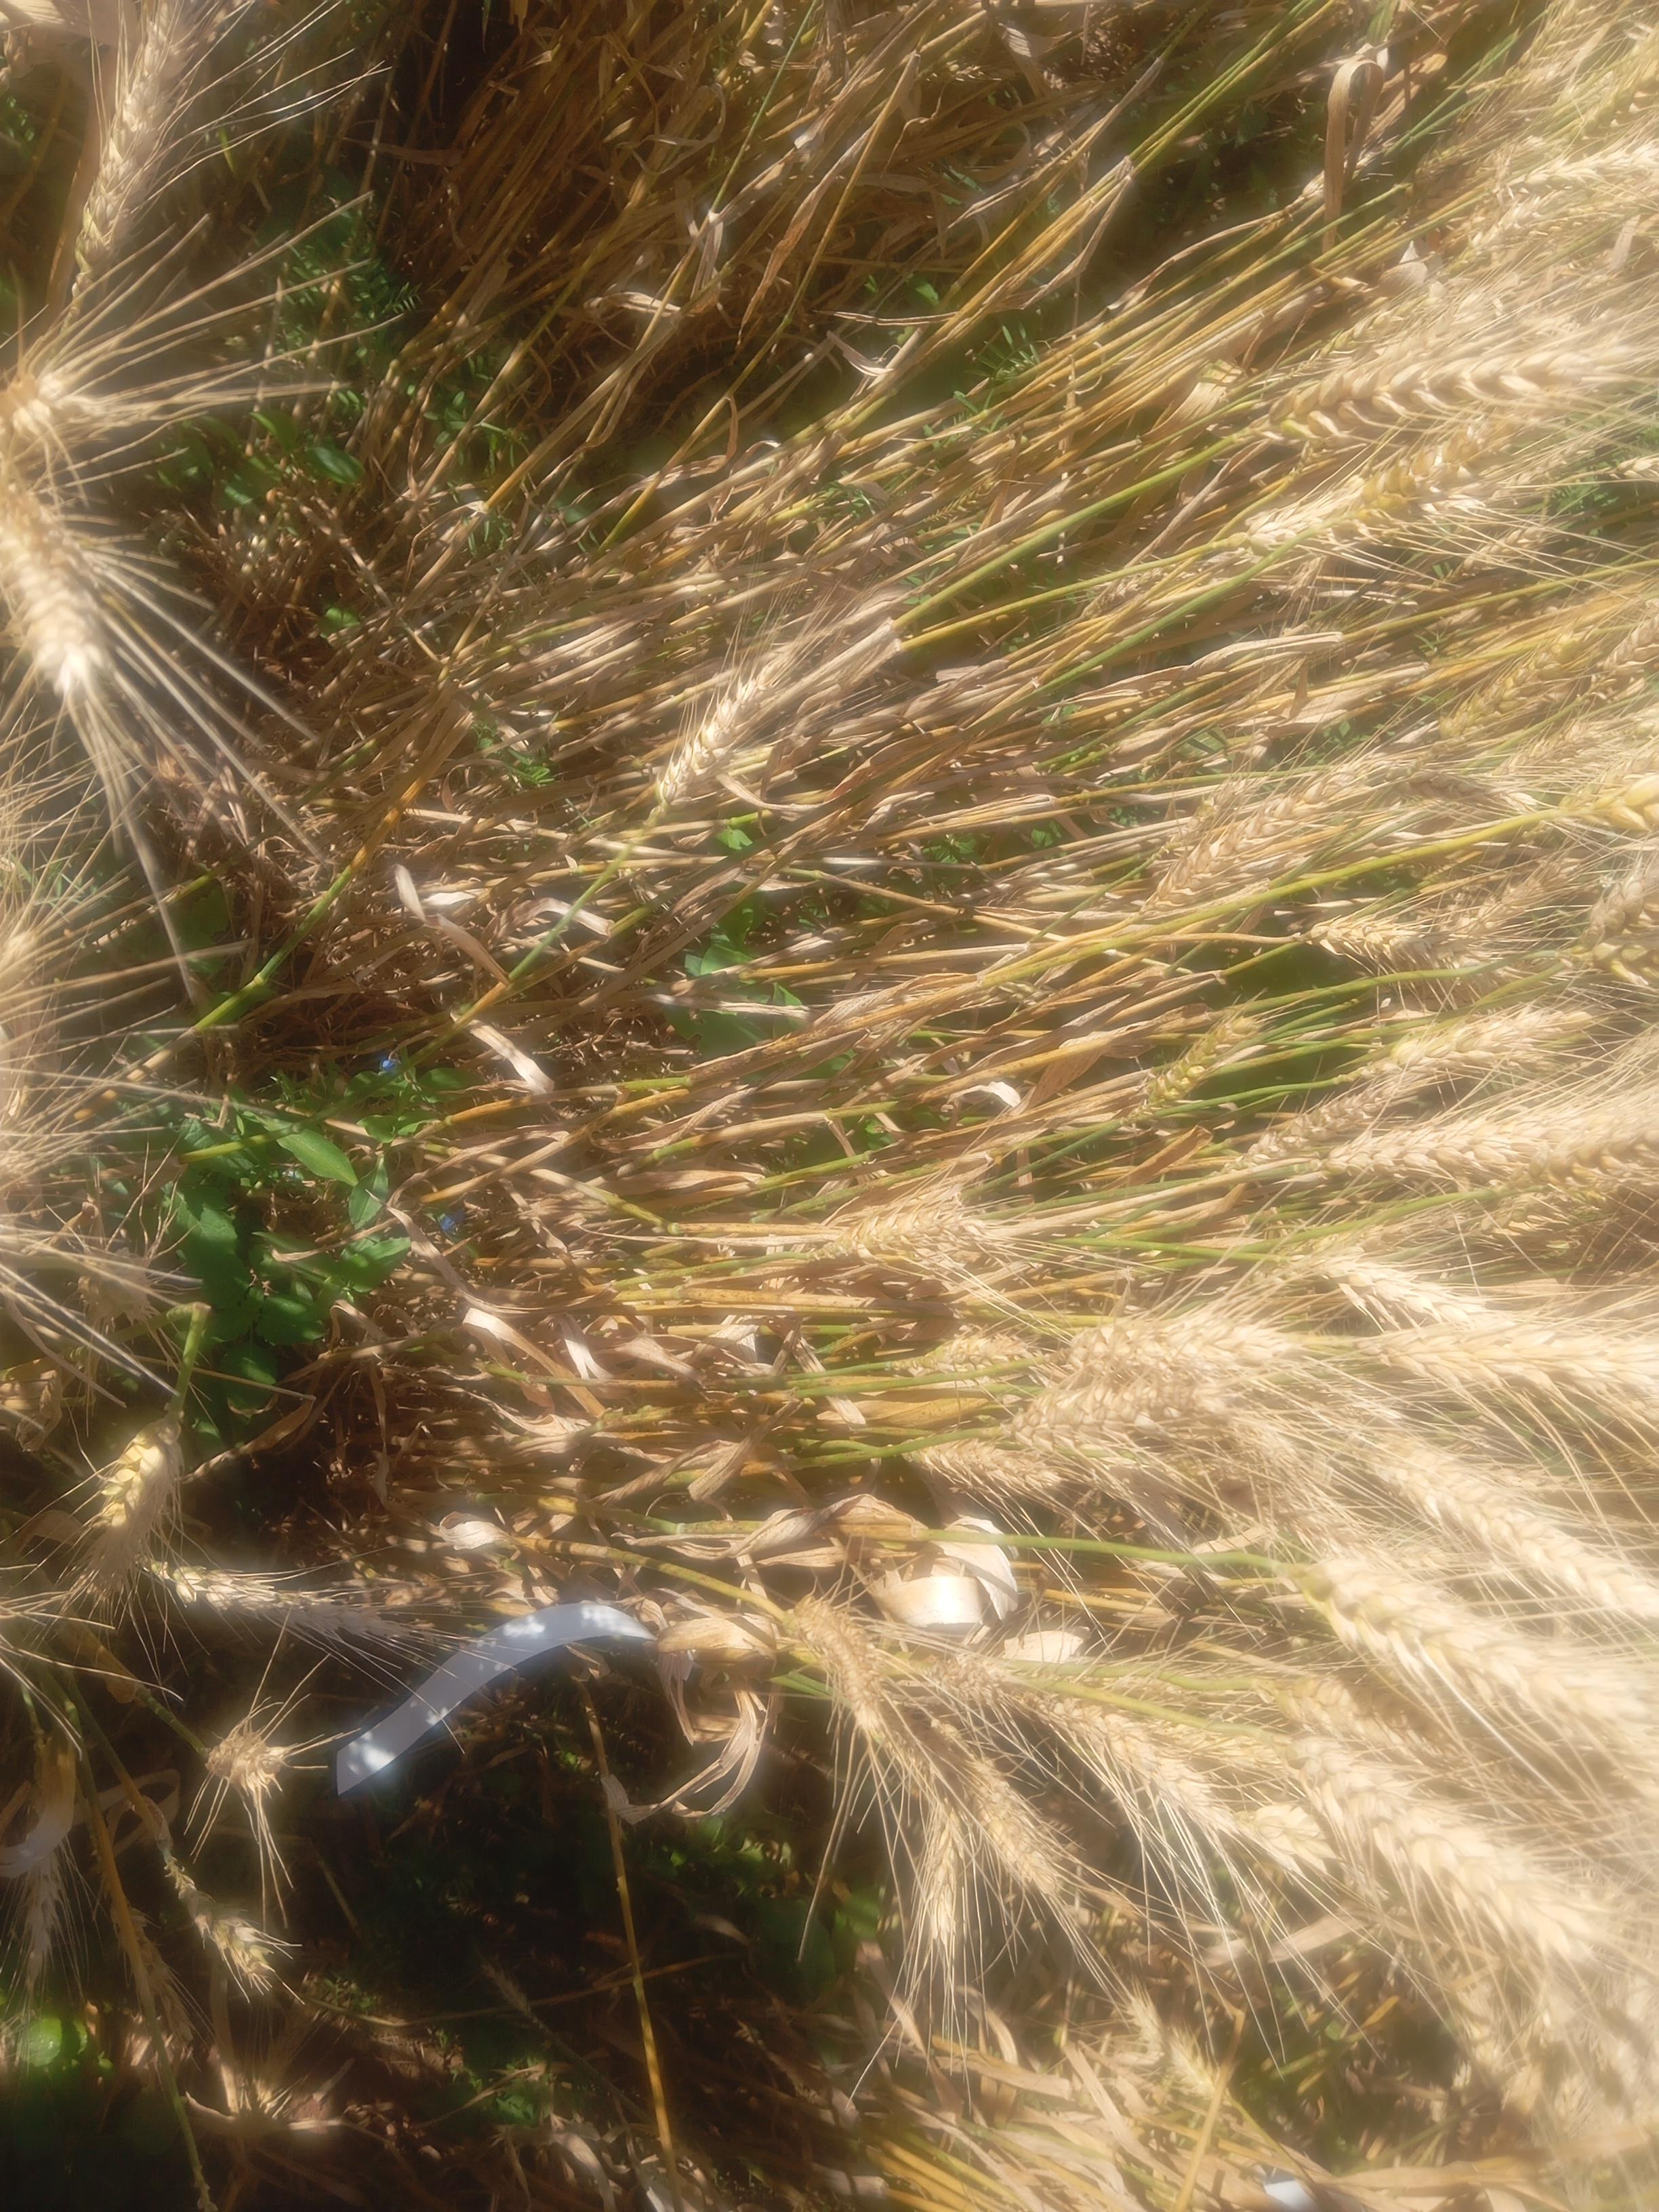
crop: wheat
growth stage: maturity
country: Kenya
